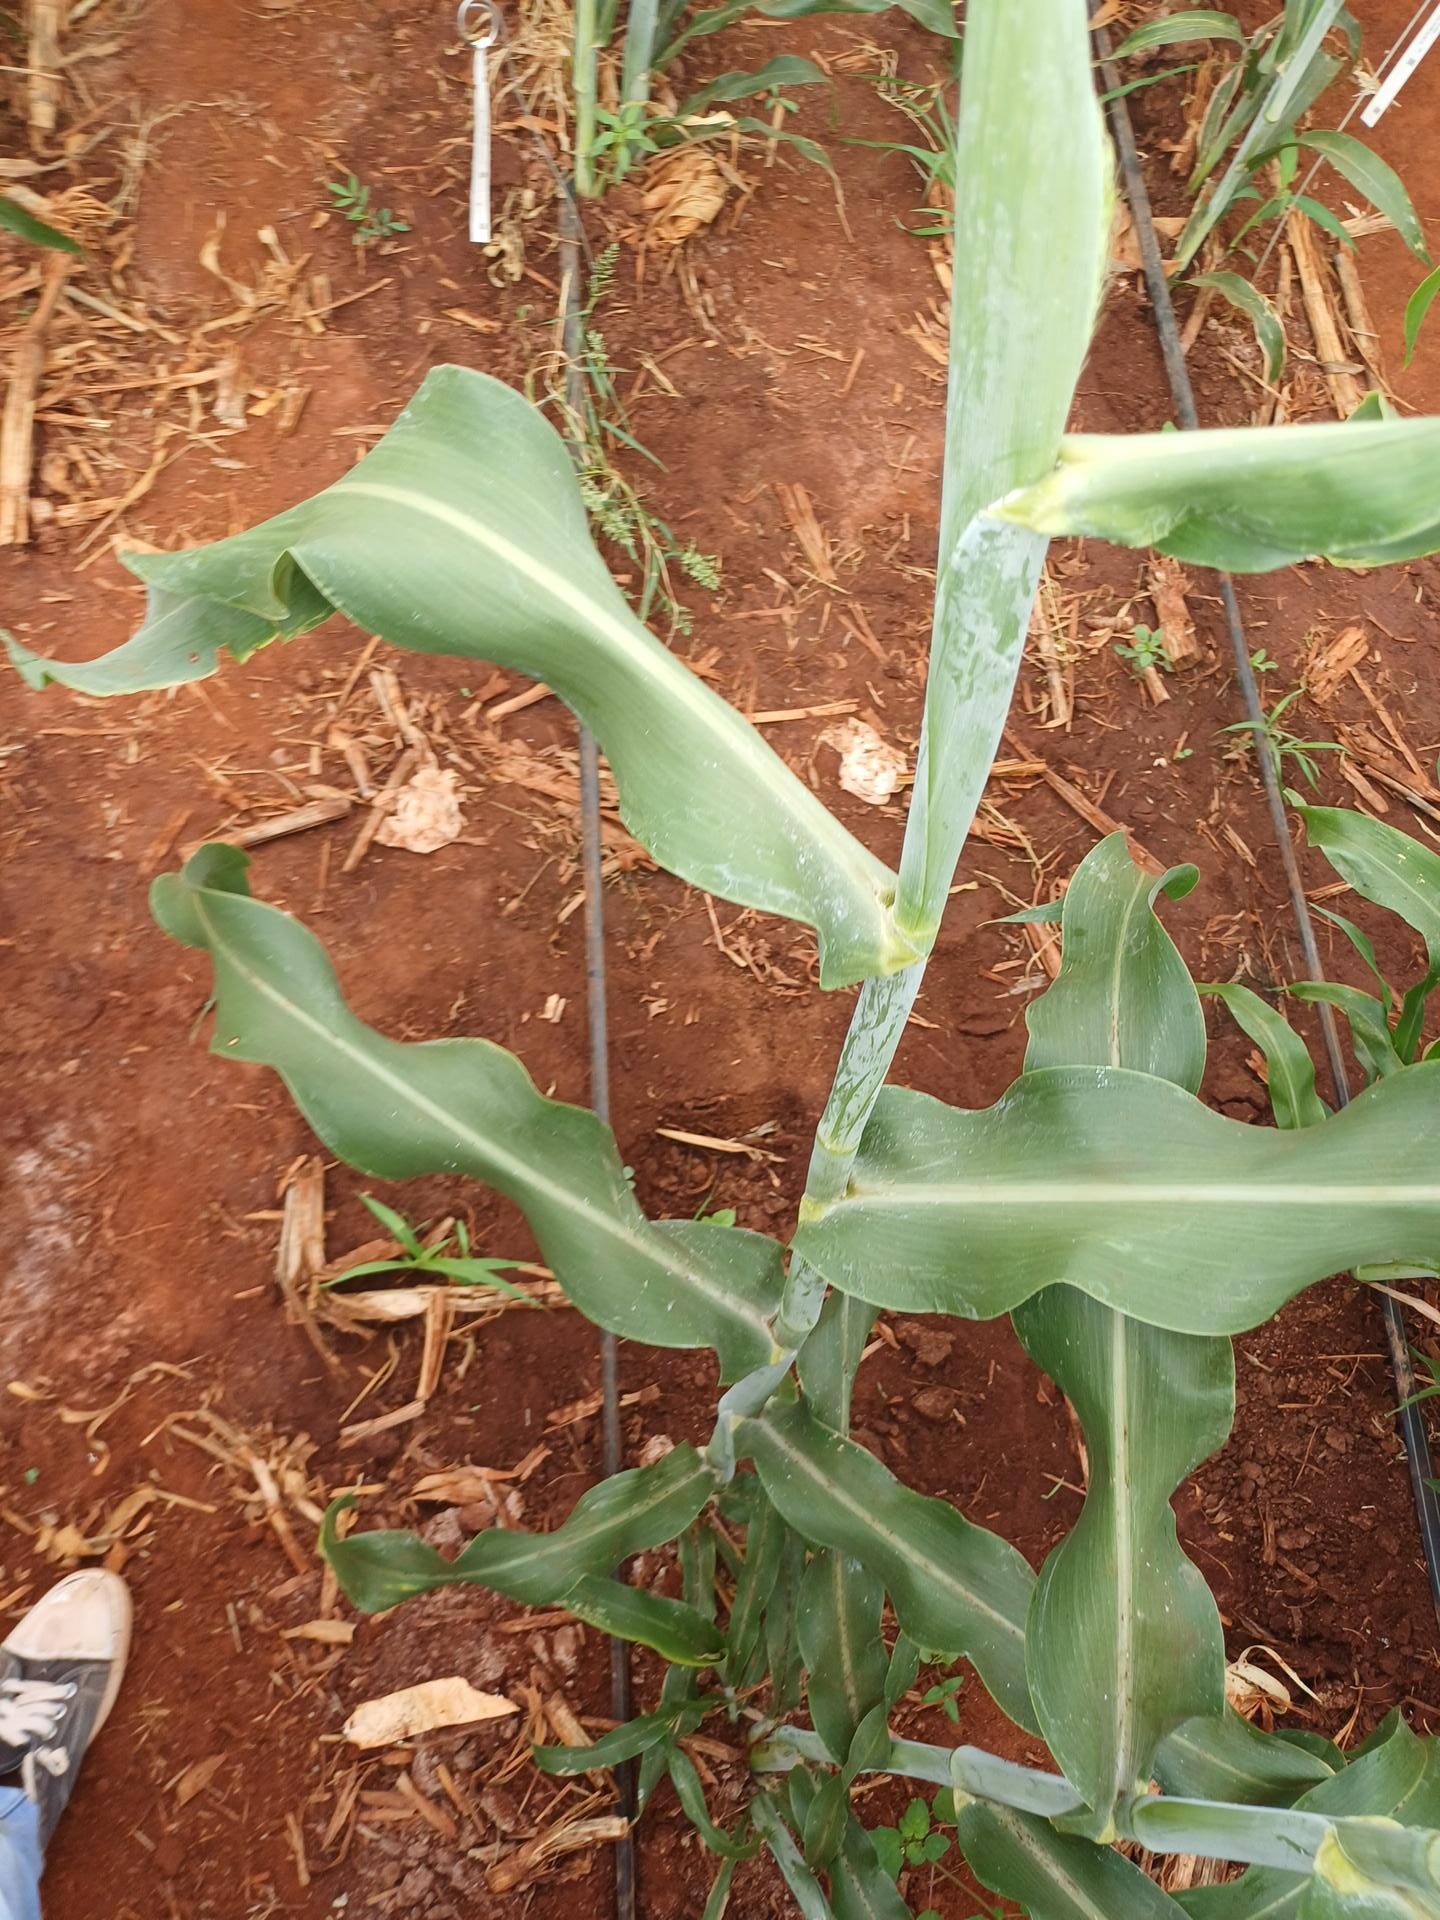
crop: sorghum
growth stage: heading tuber
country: Kenya
